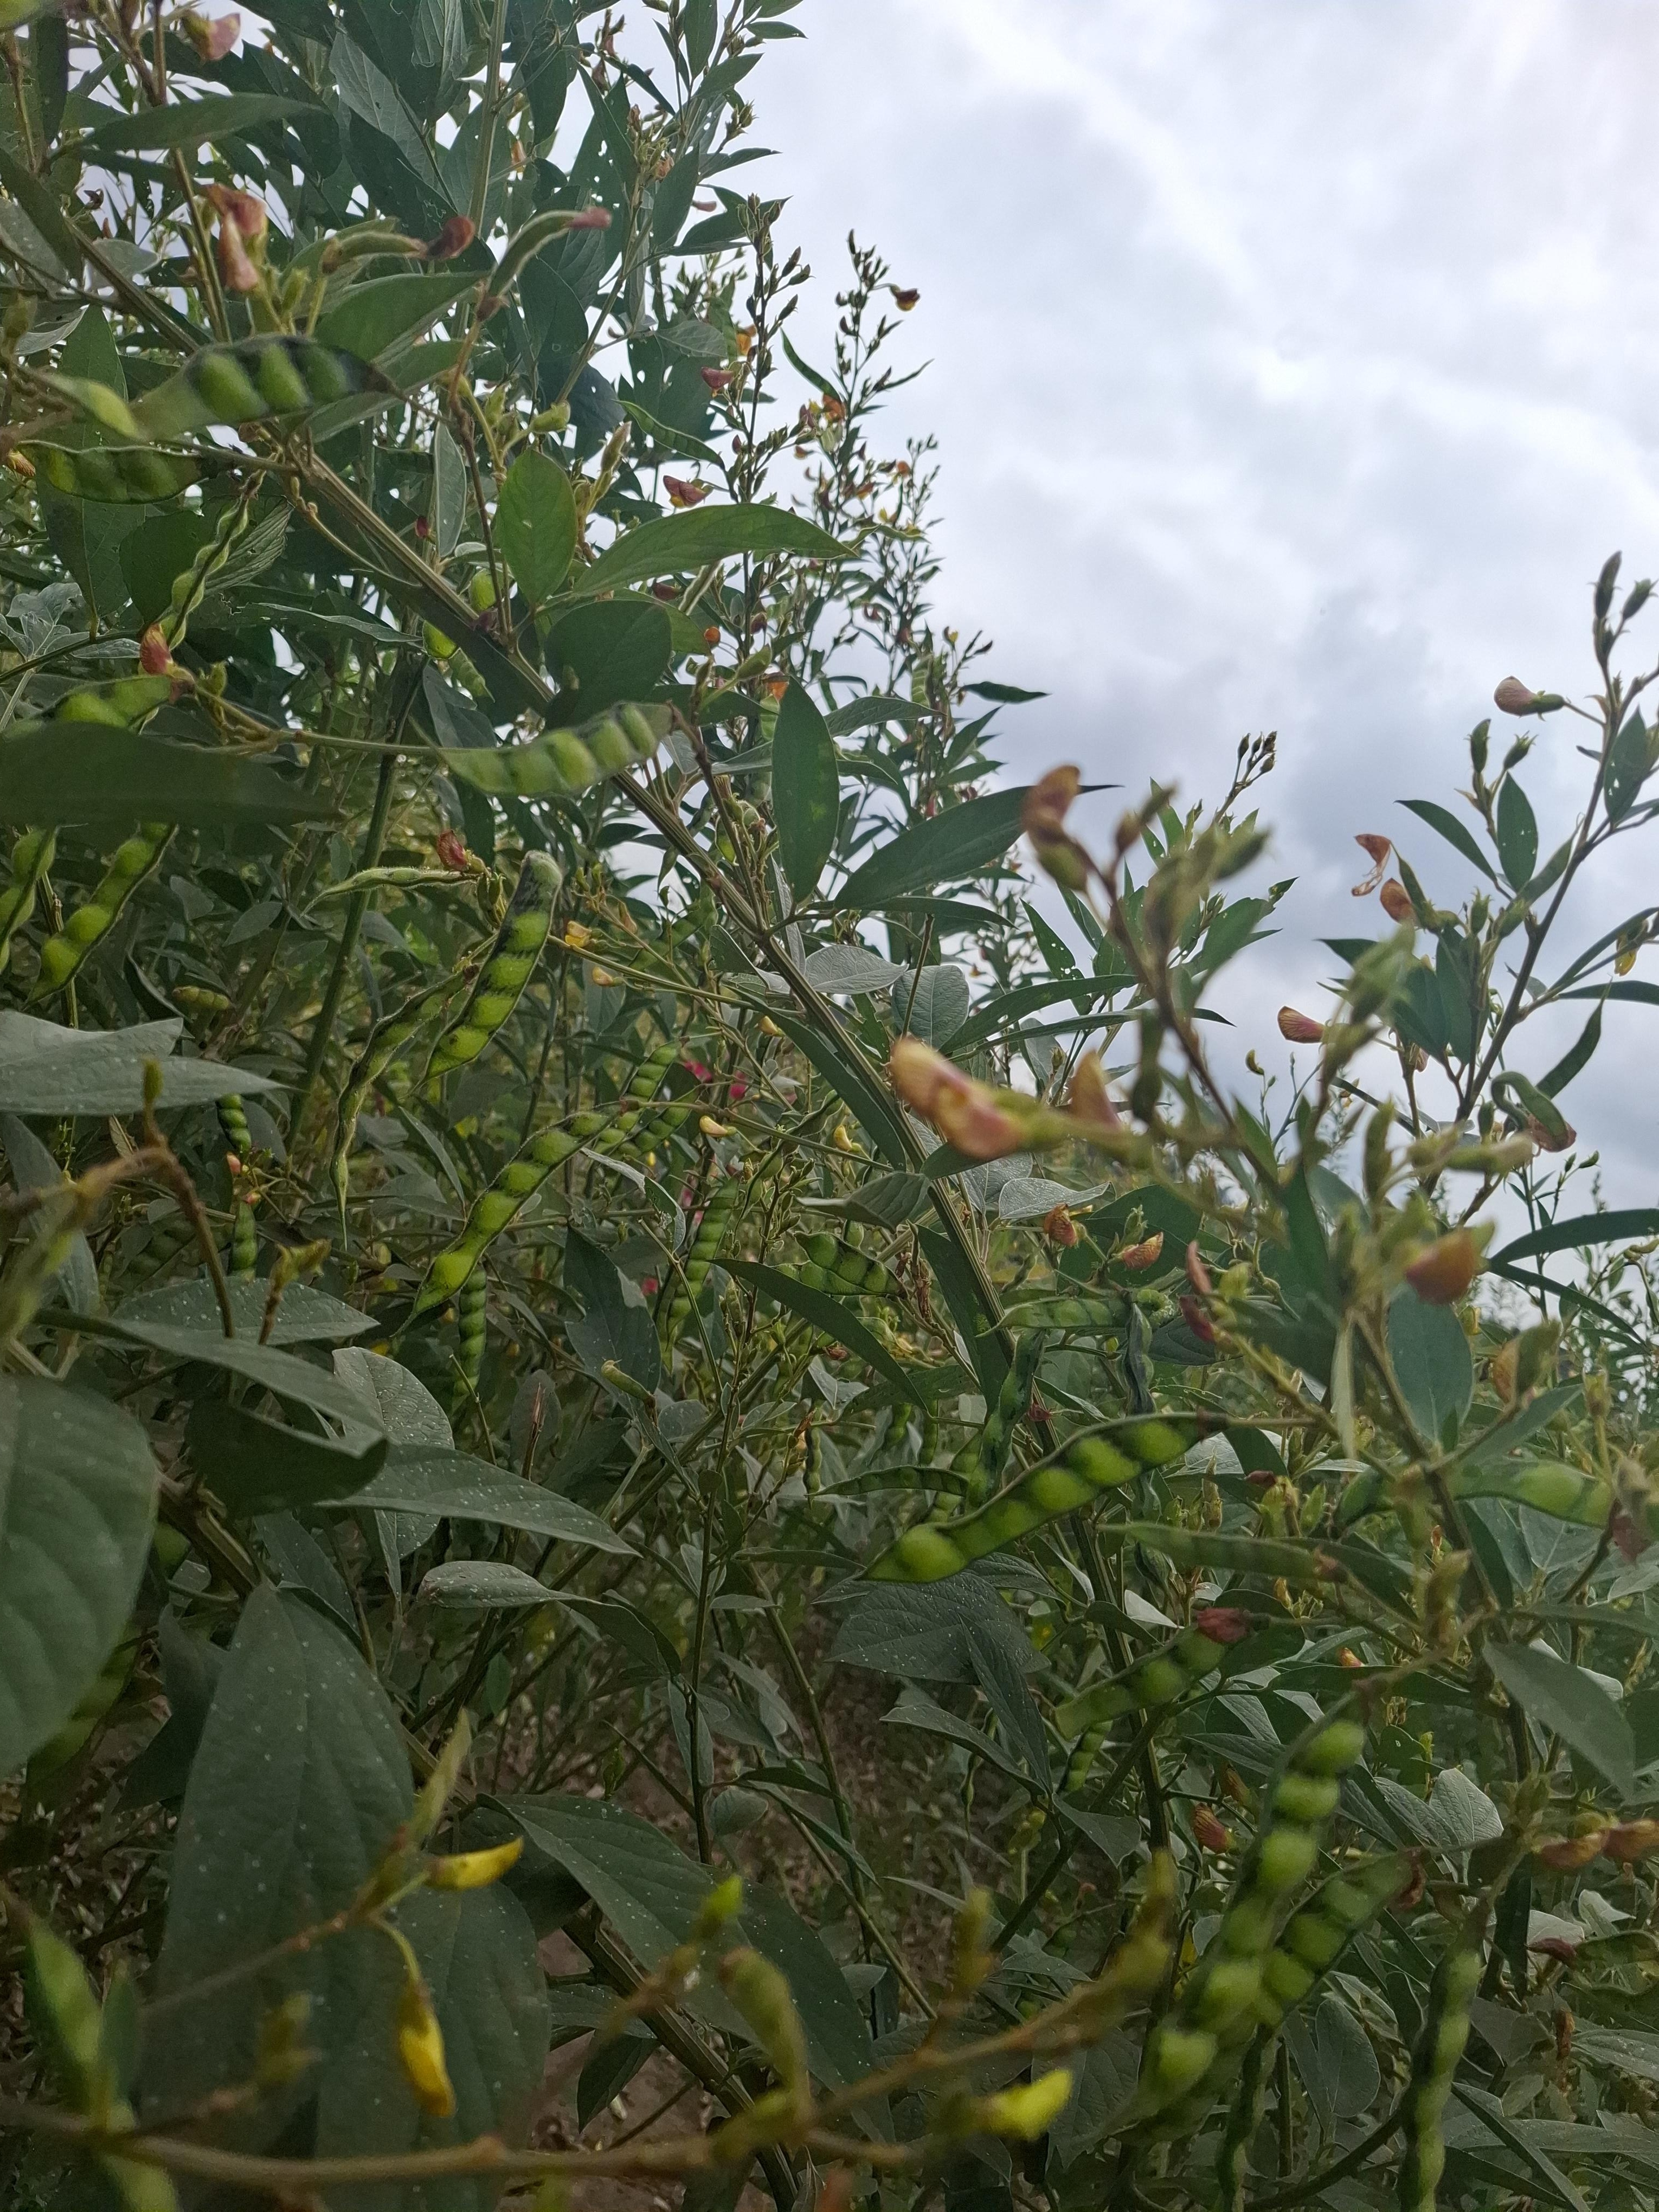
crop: pigeonpea
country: Tanzania
